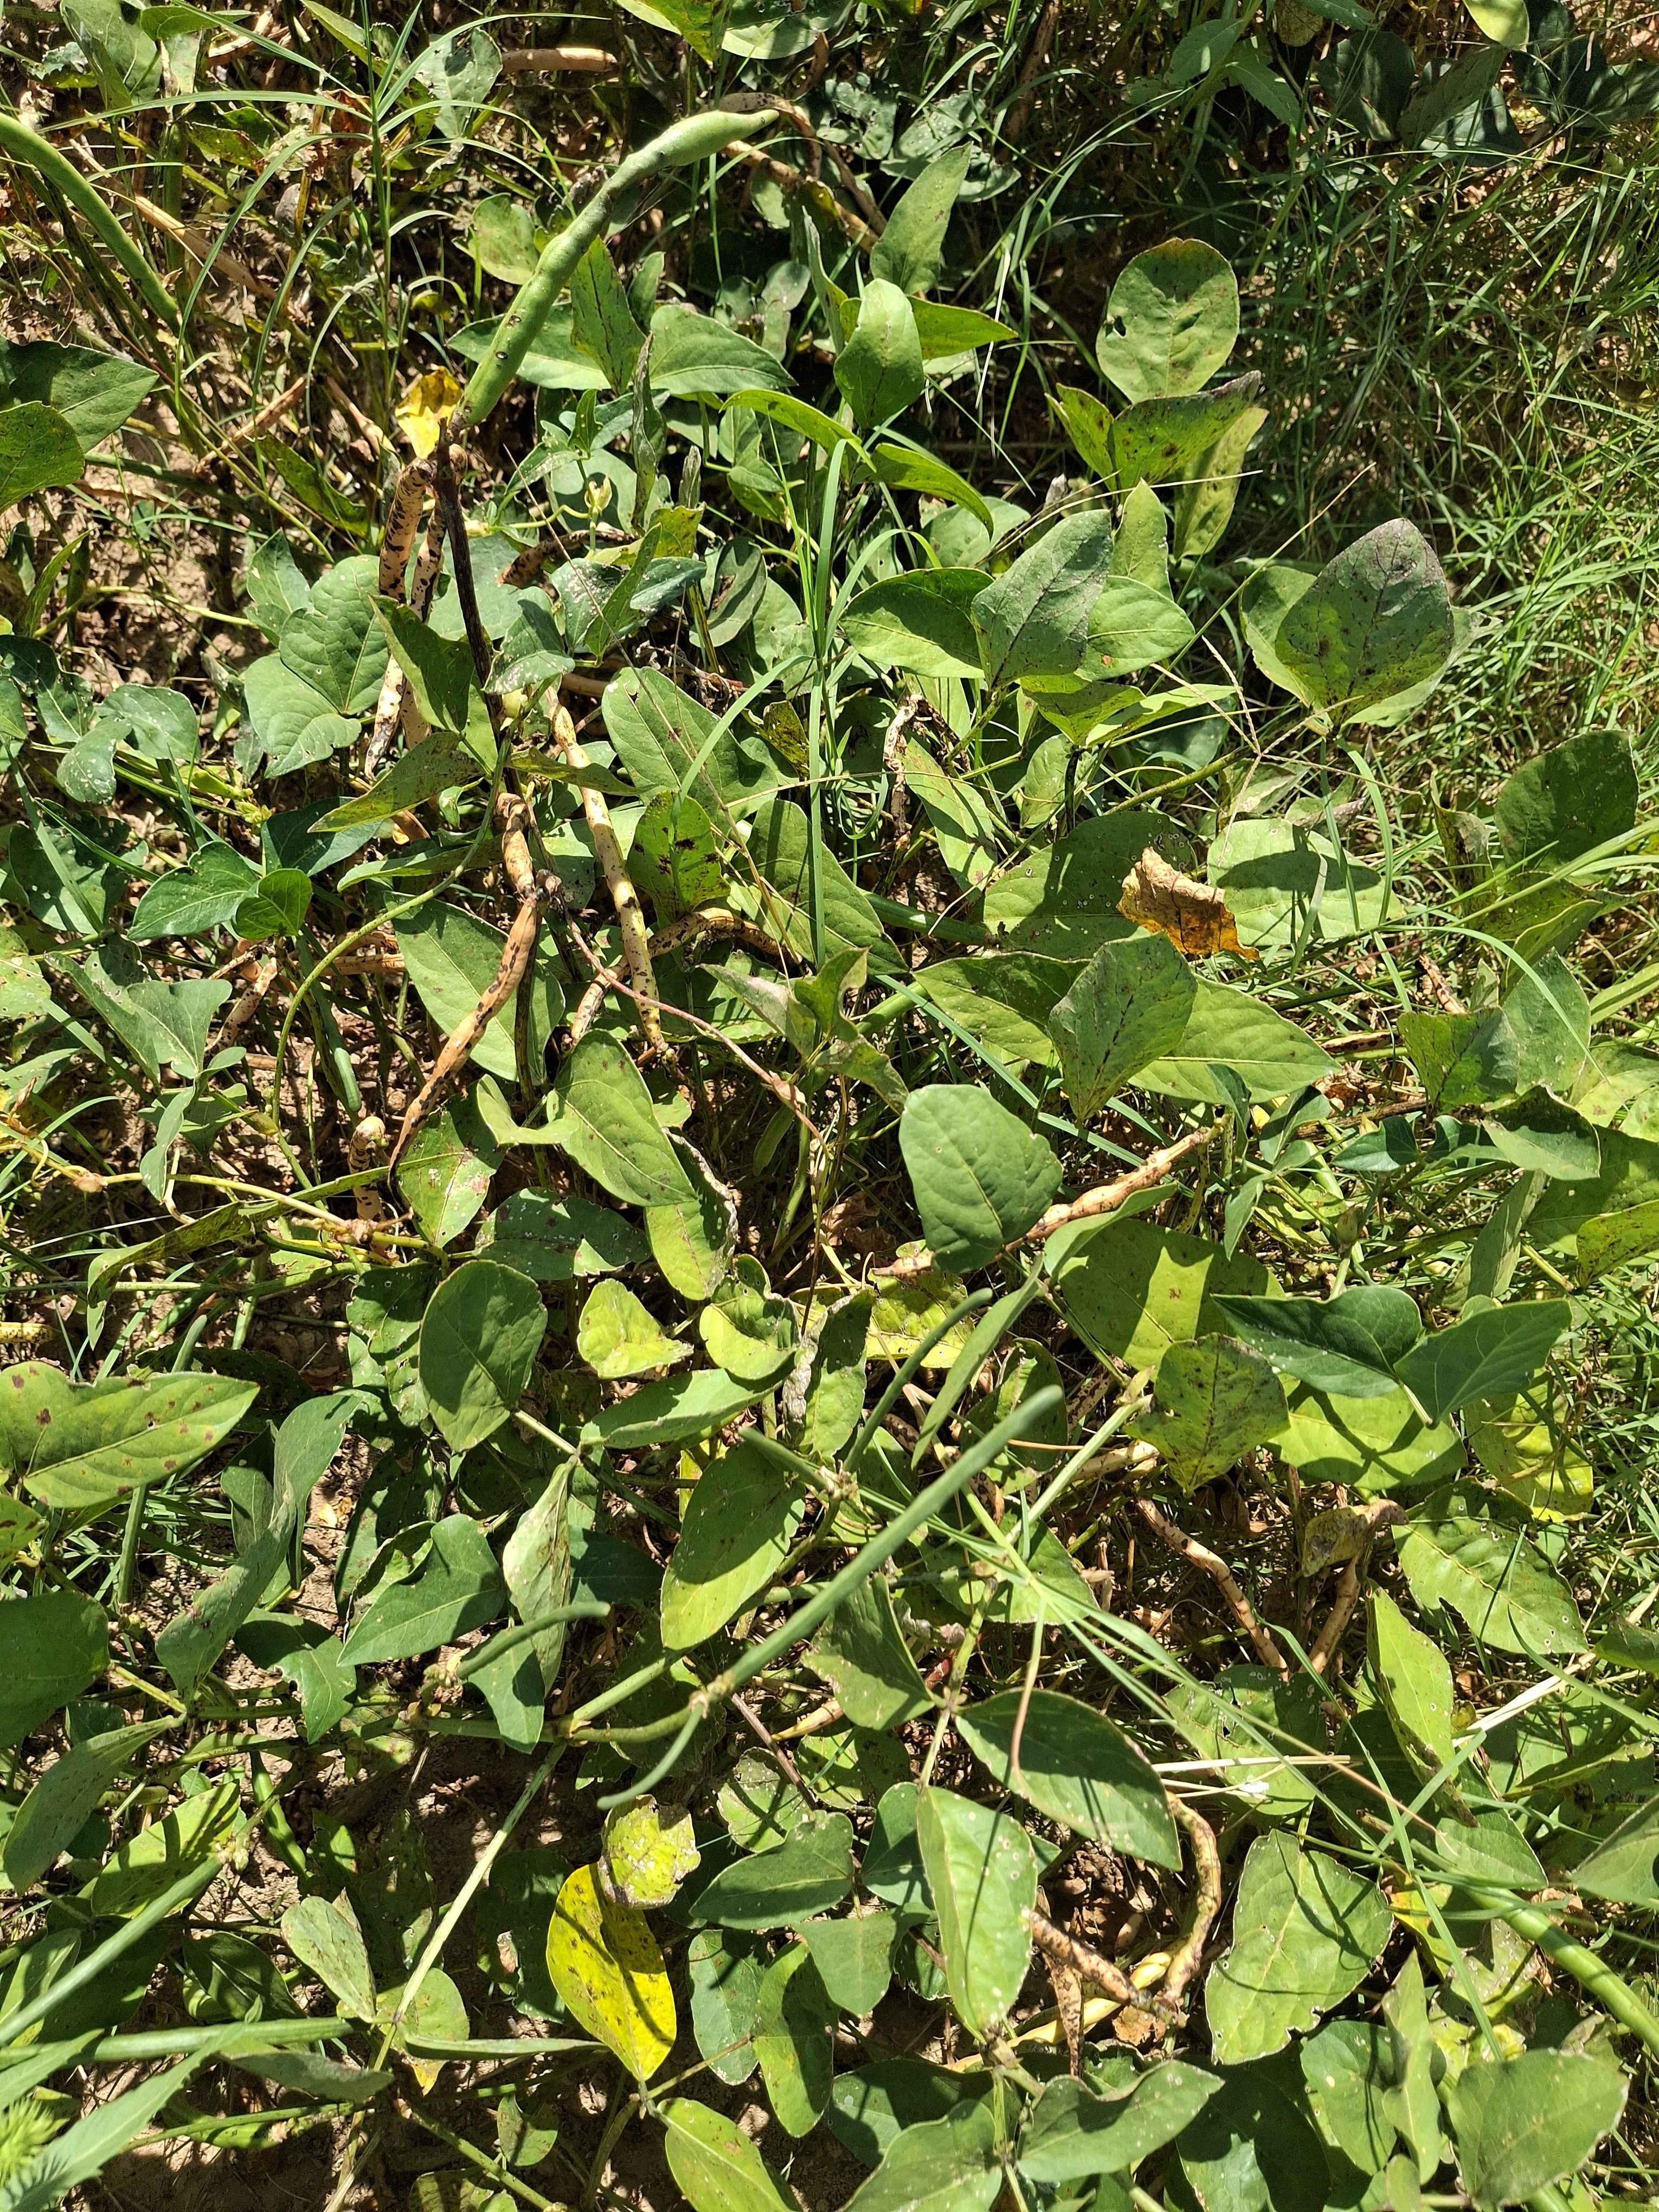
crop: cowpea
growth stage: maturity
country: Nigeria
